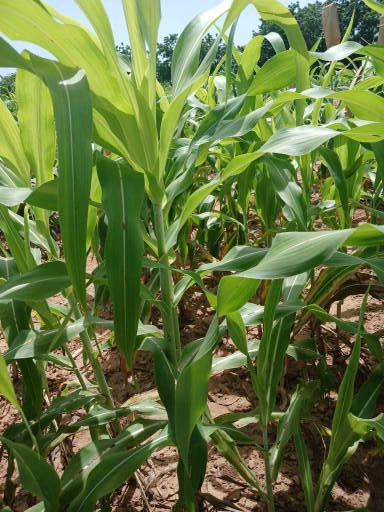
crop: sorghum
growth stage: vegetative
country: Senegal
